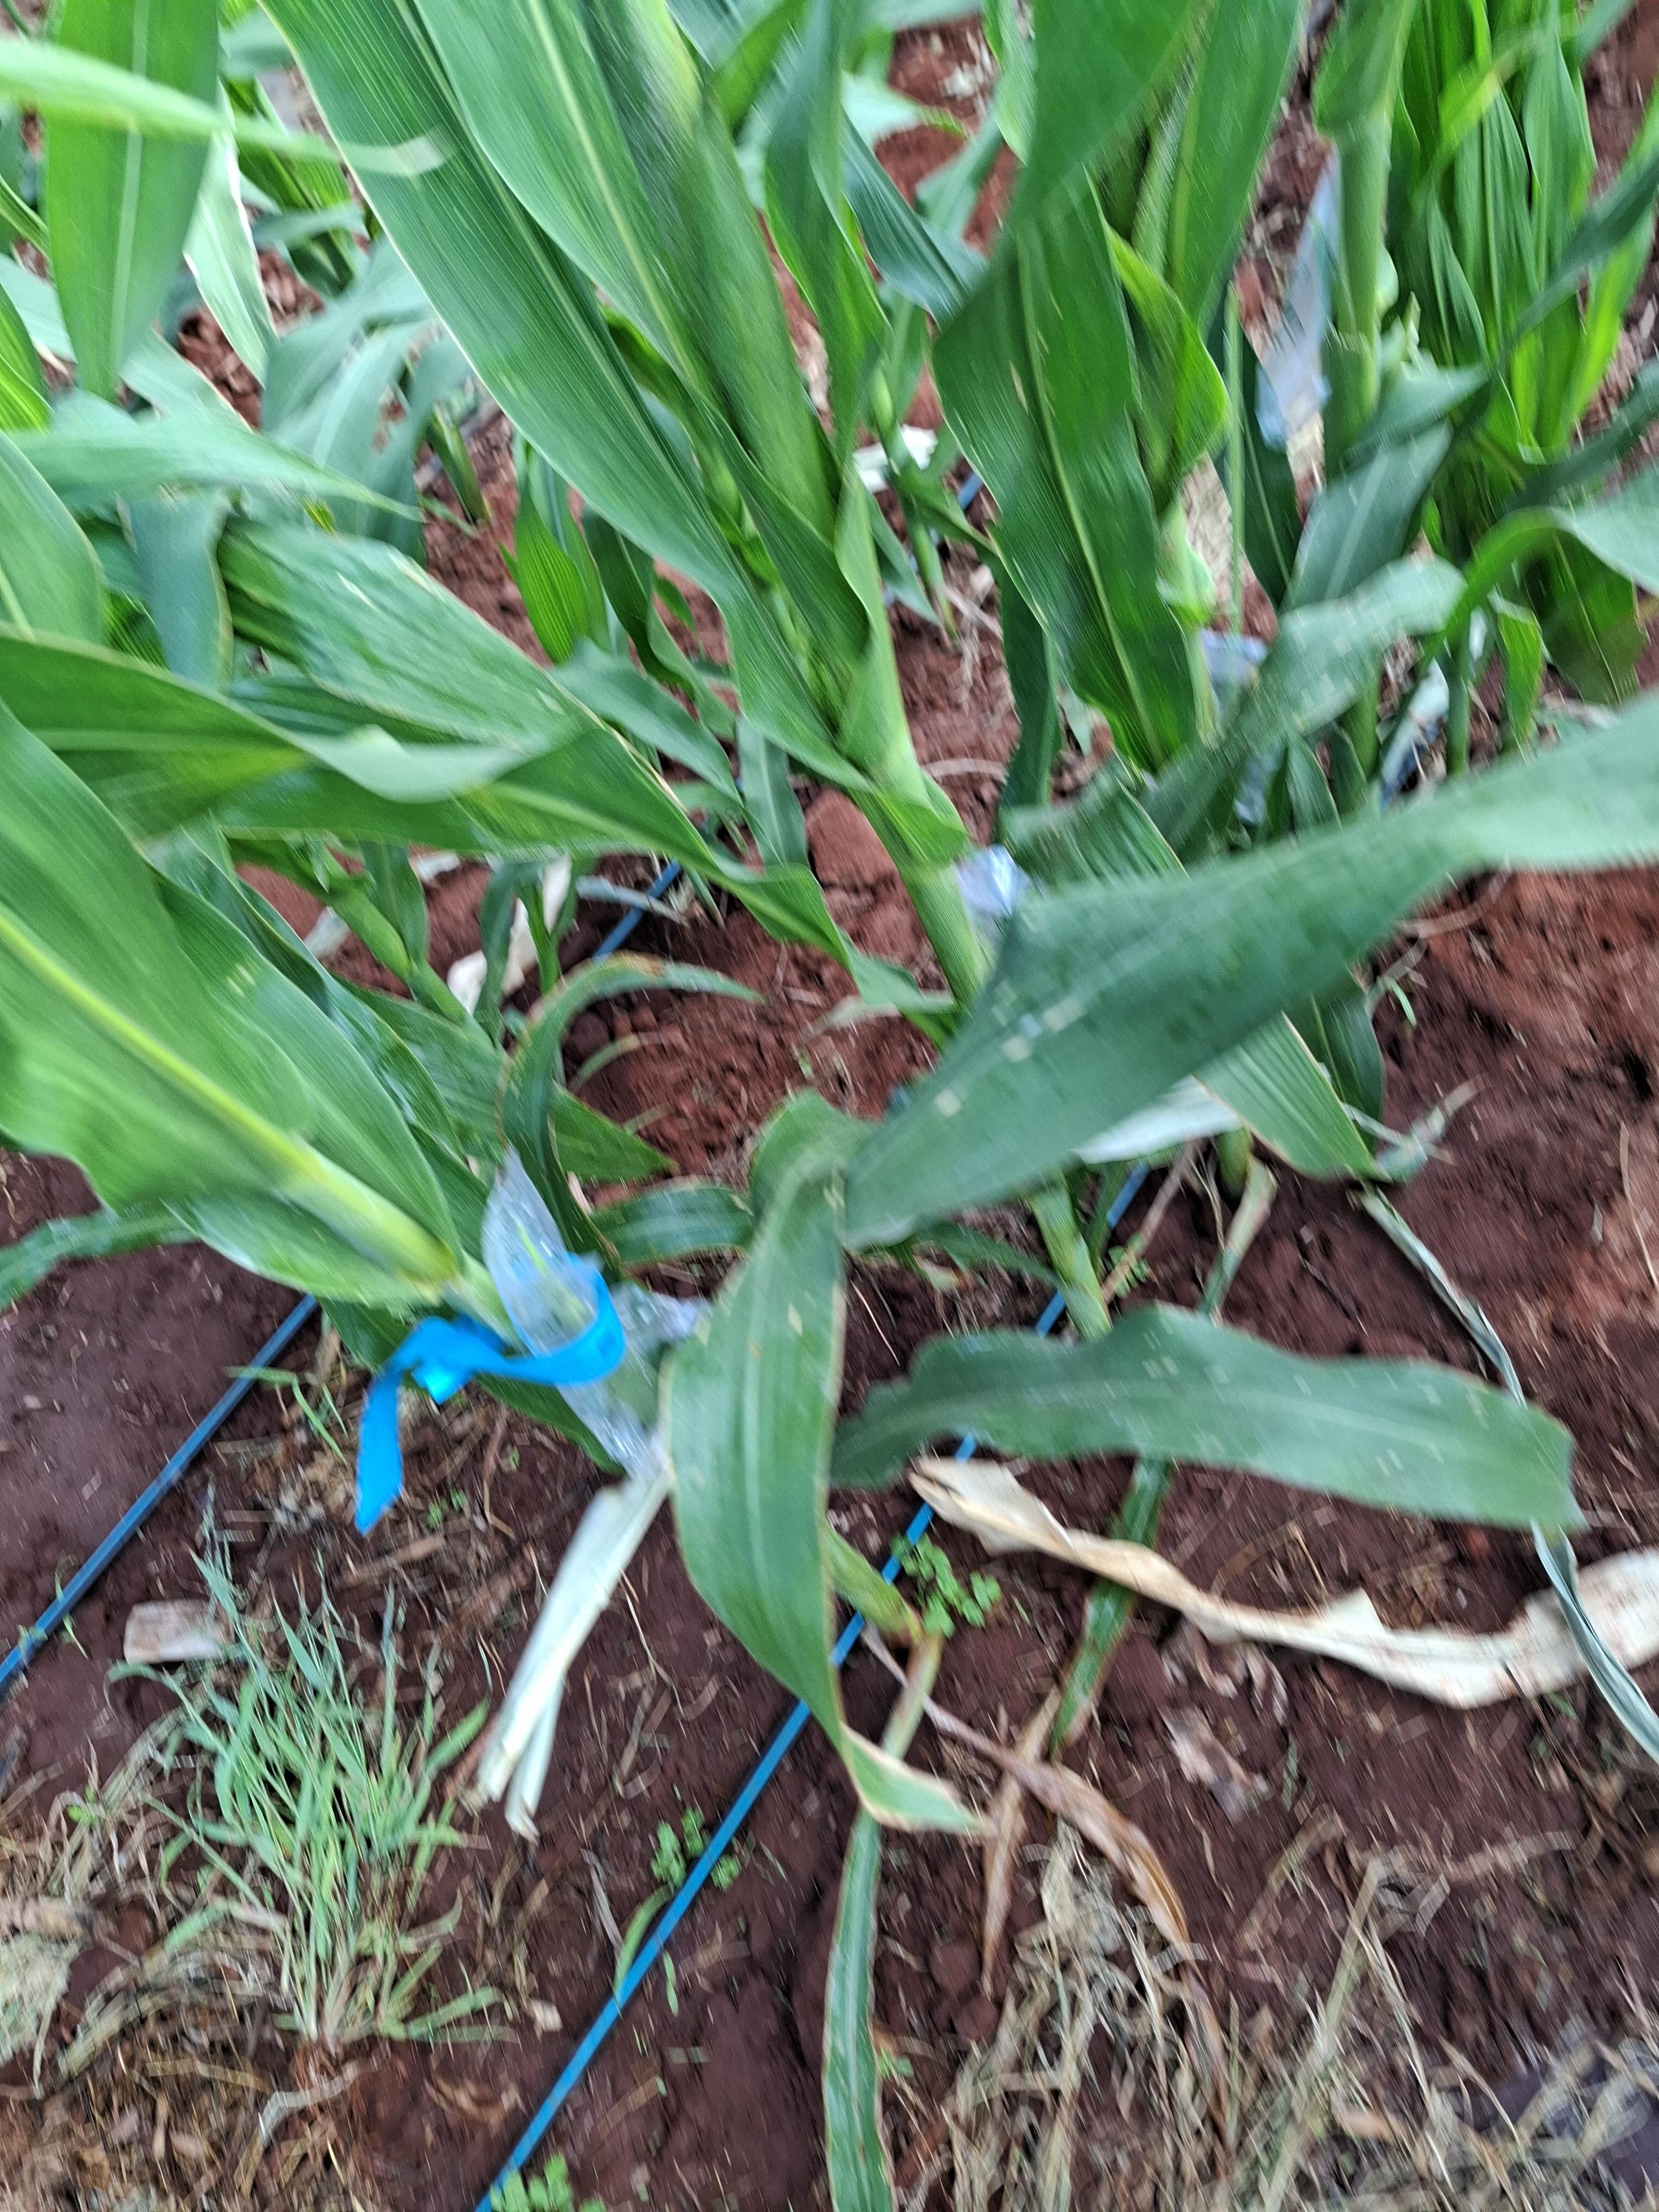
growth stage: vegetative
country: Kenya
